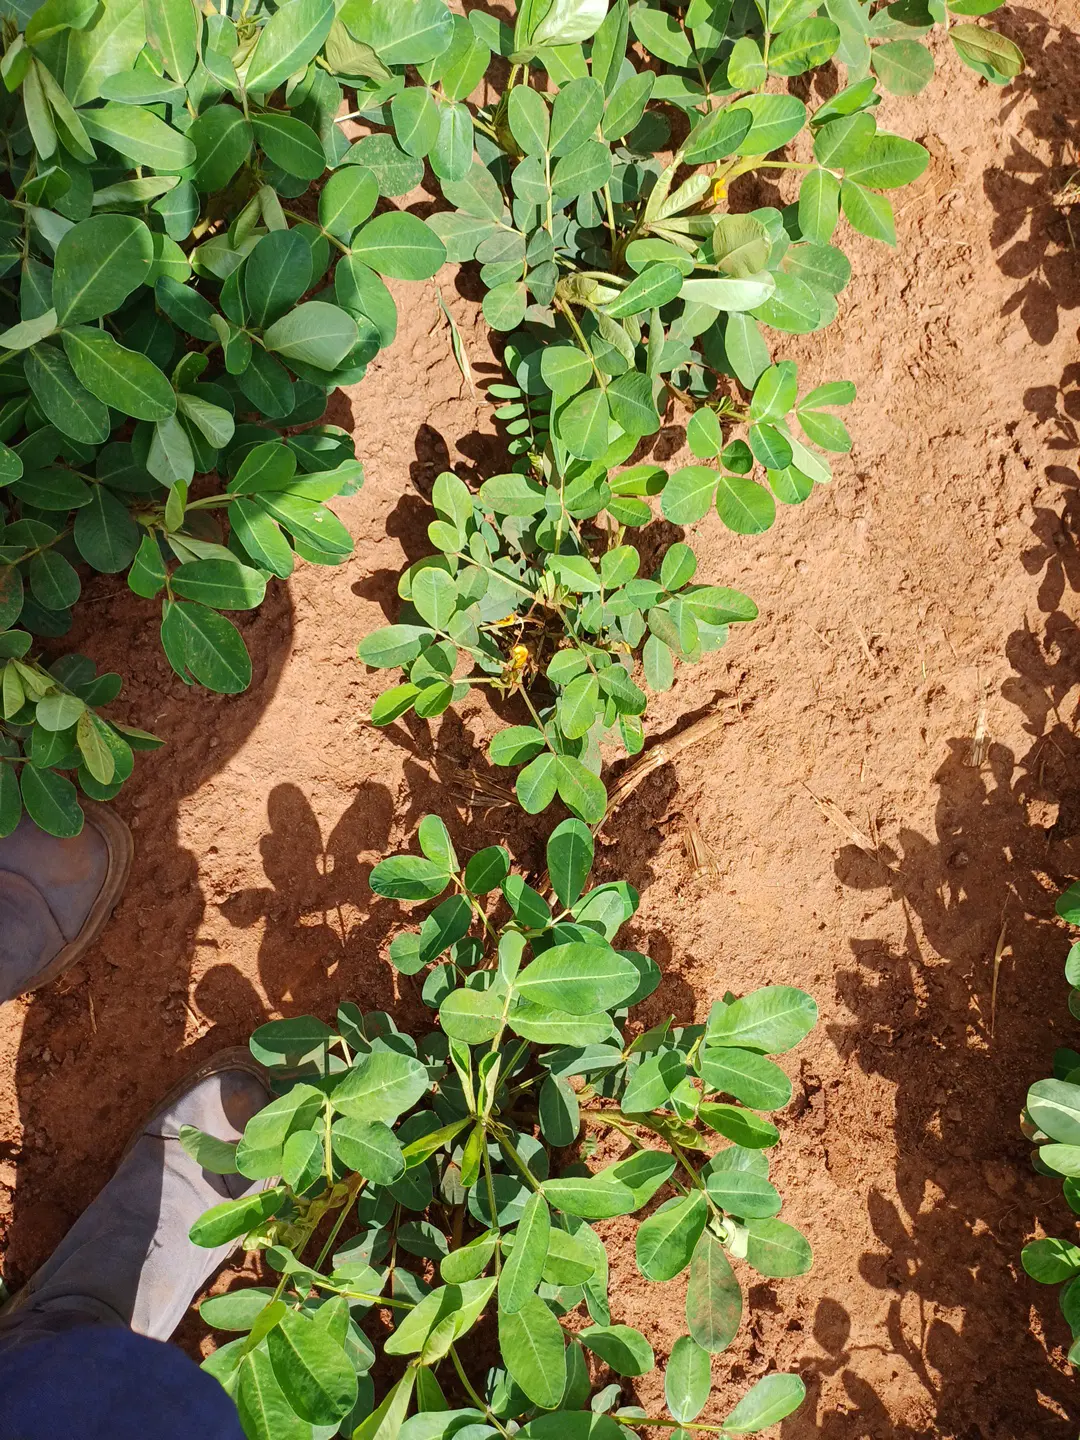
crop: groundnut
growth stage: flowering
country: Kenya
